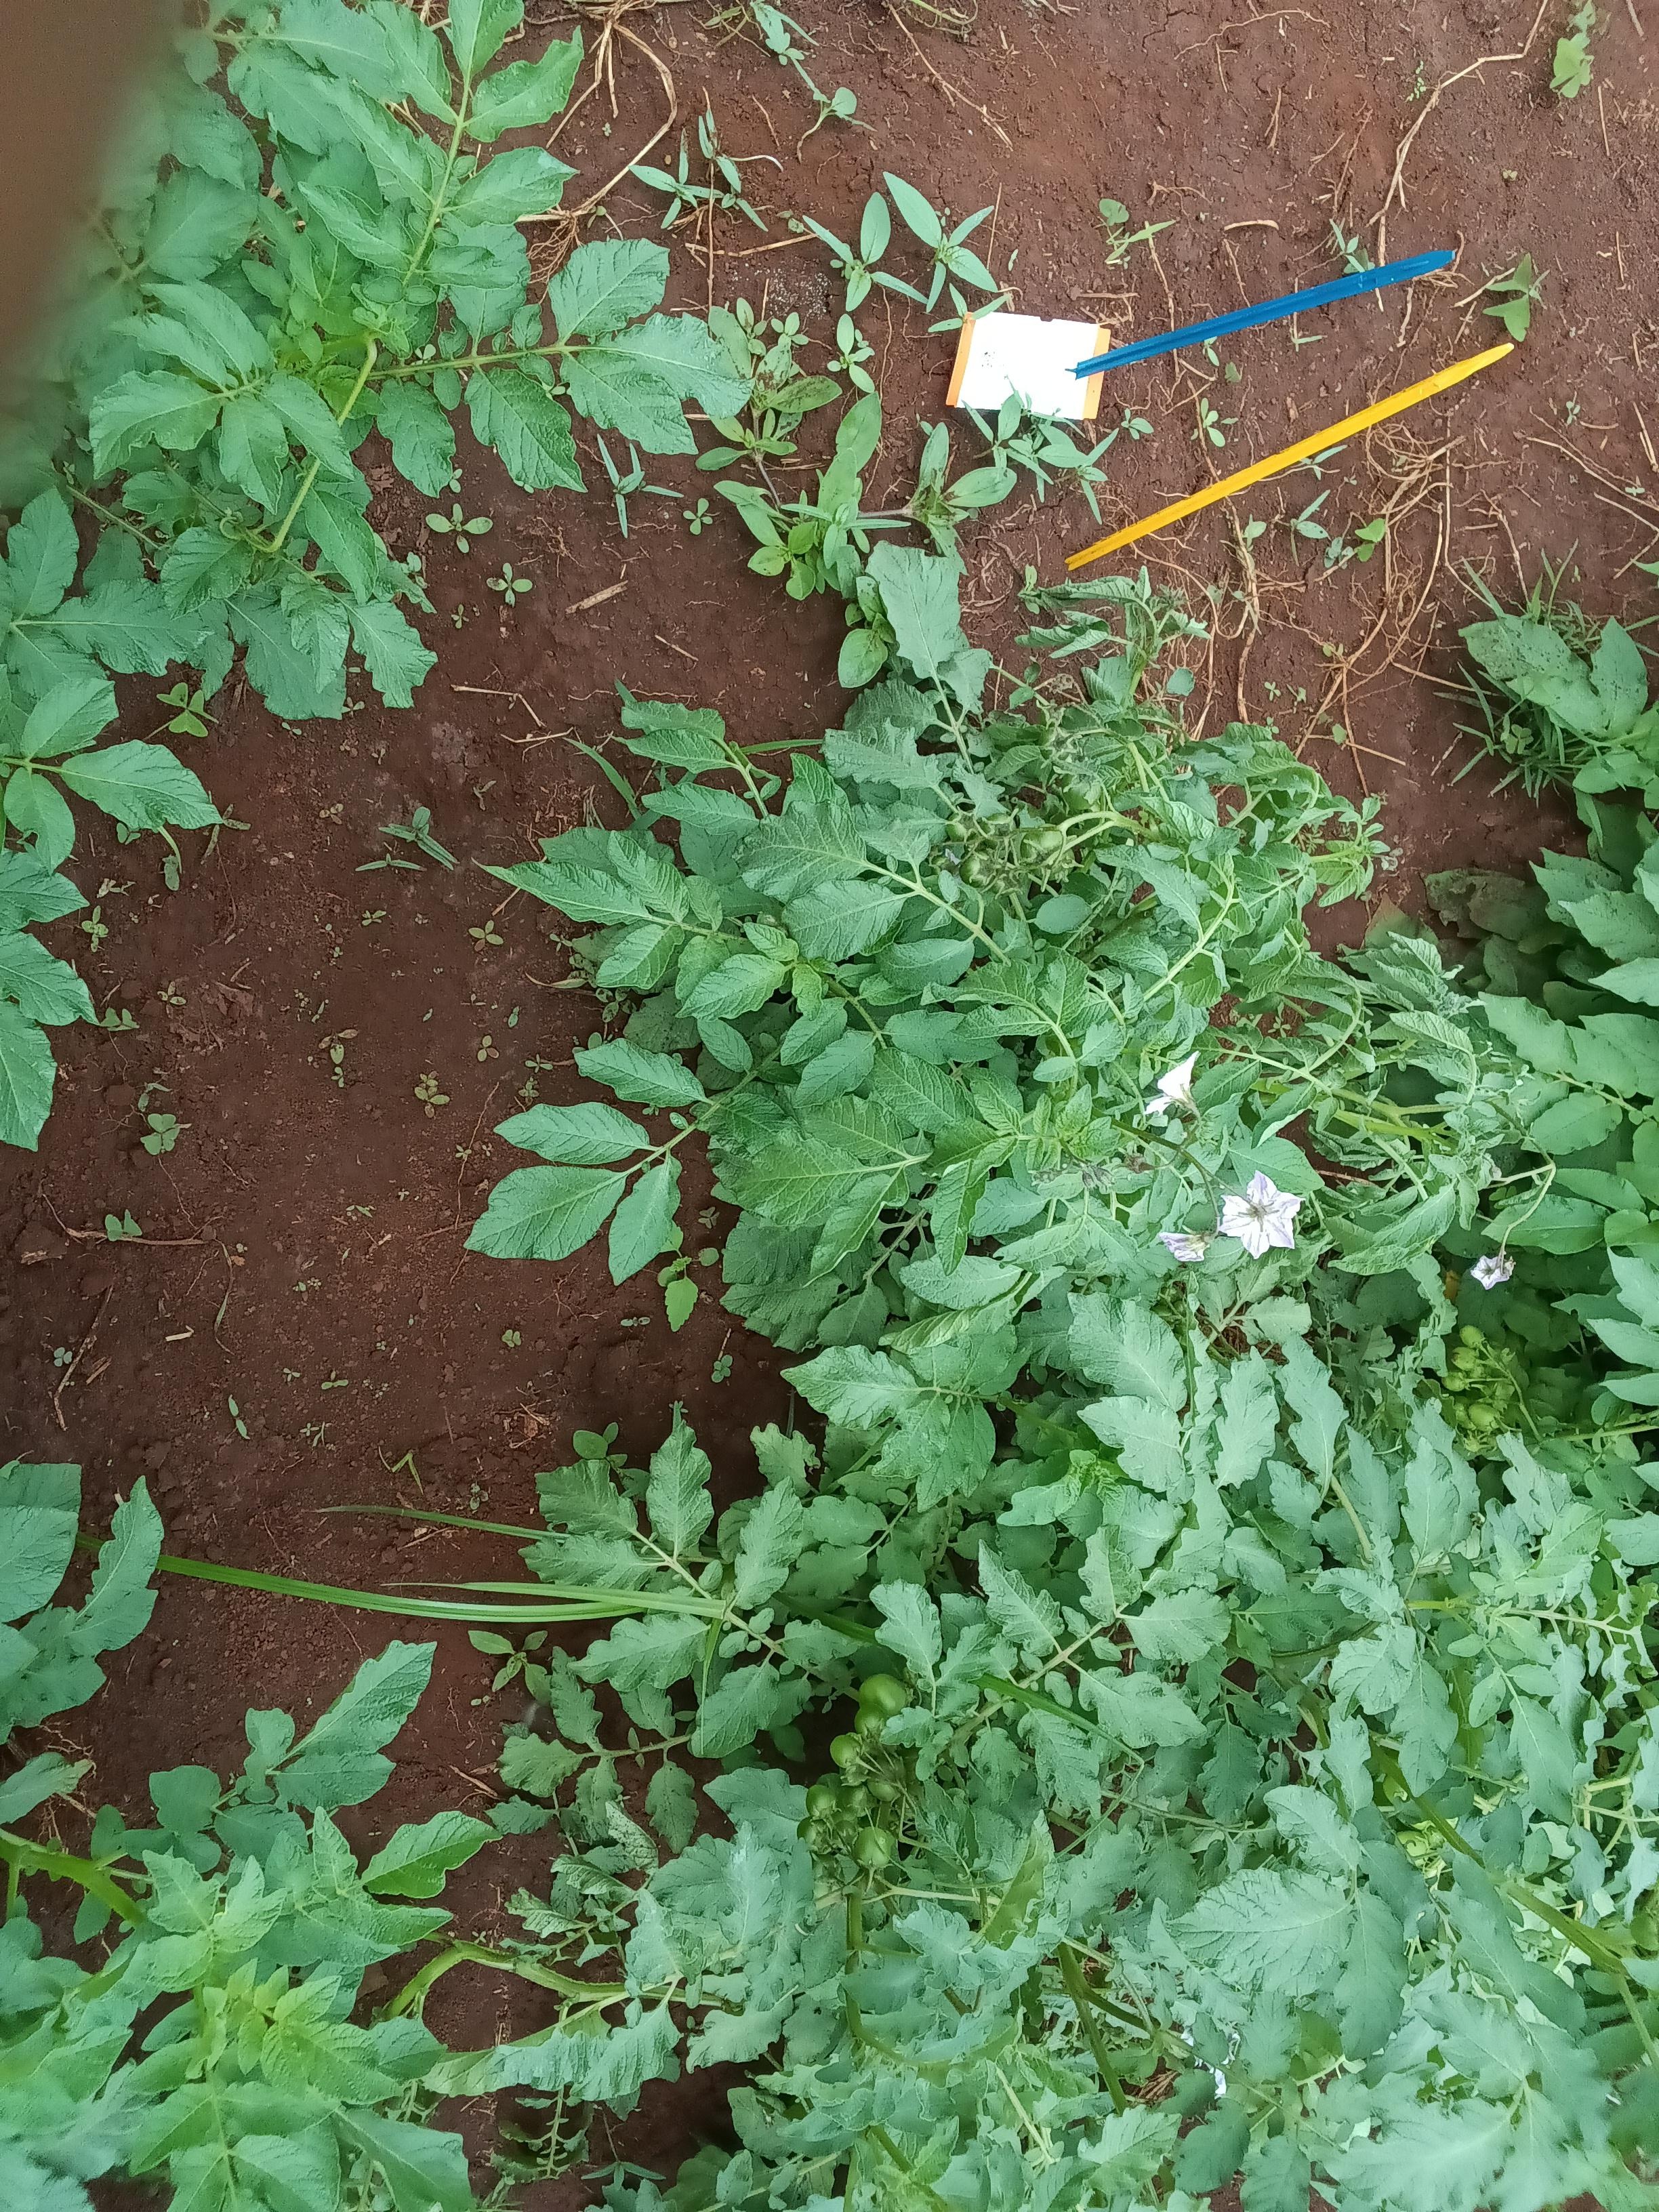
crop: potato
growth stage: flowering
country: Kenya
